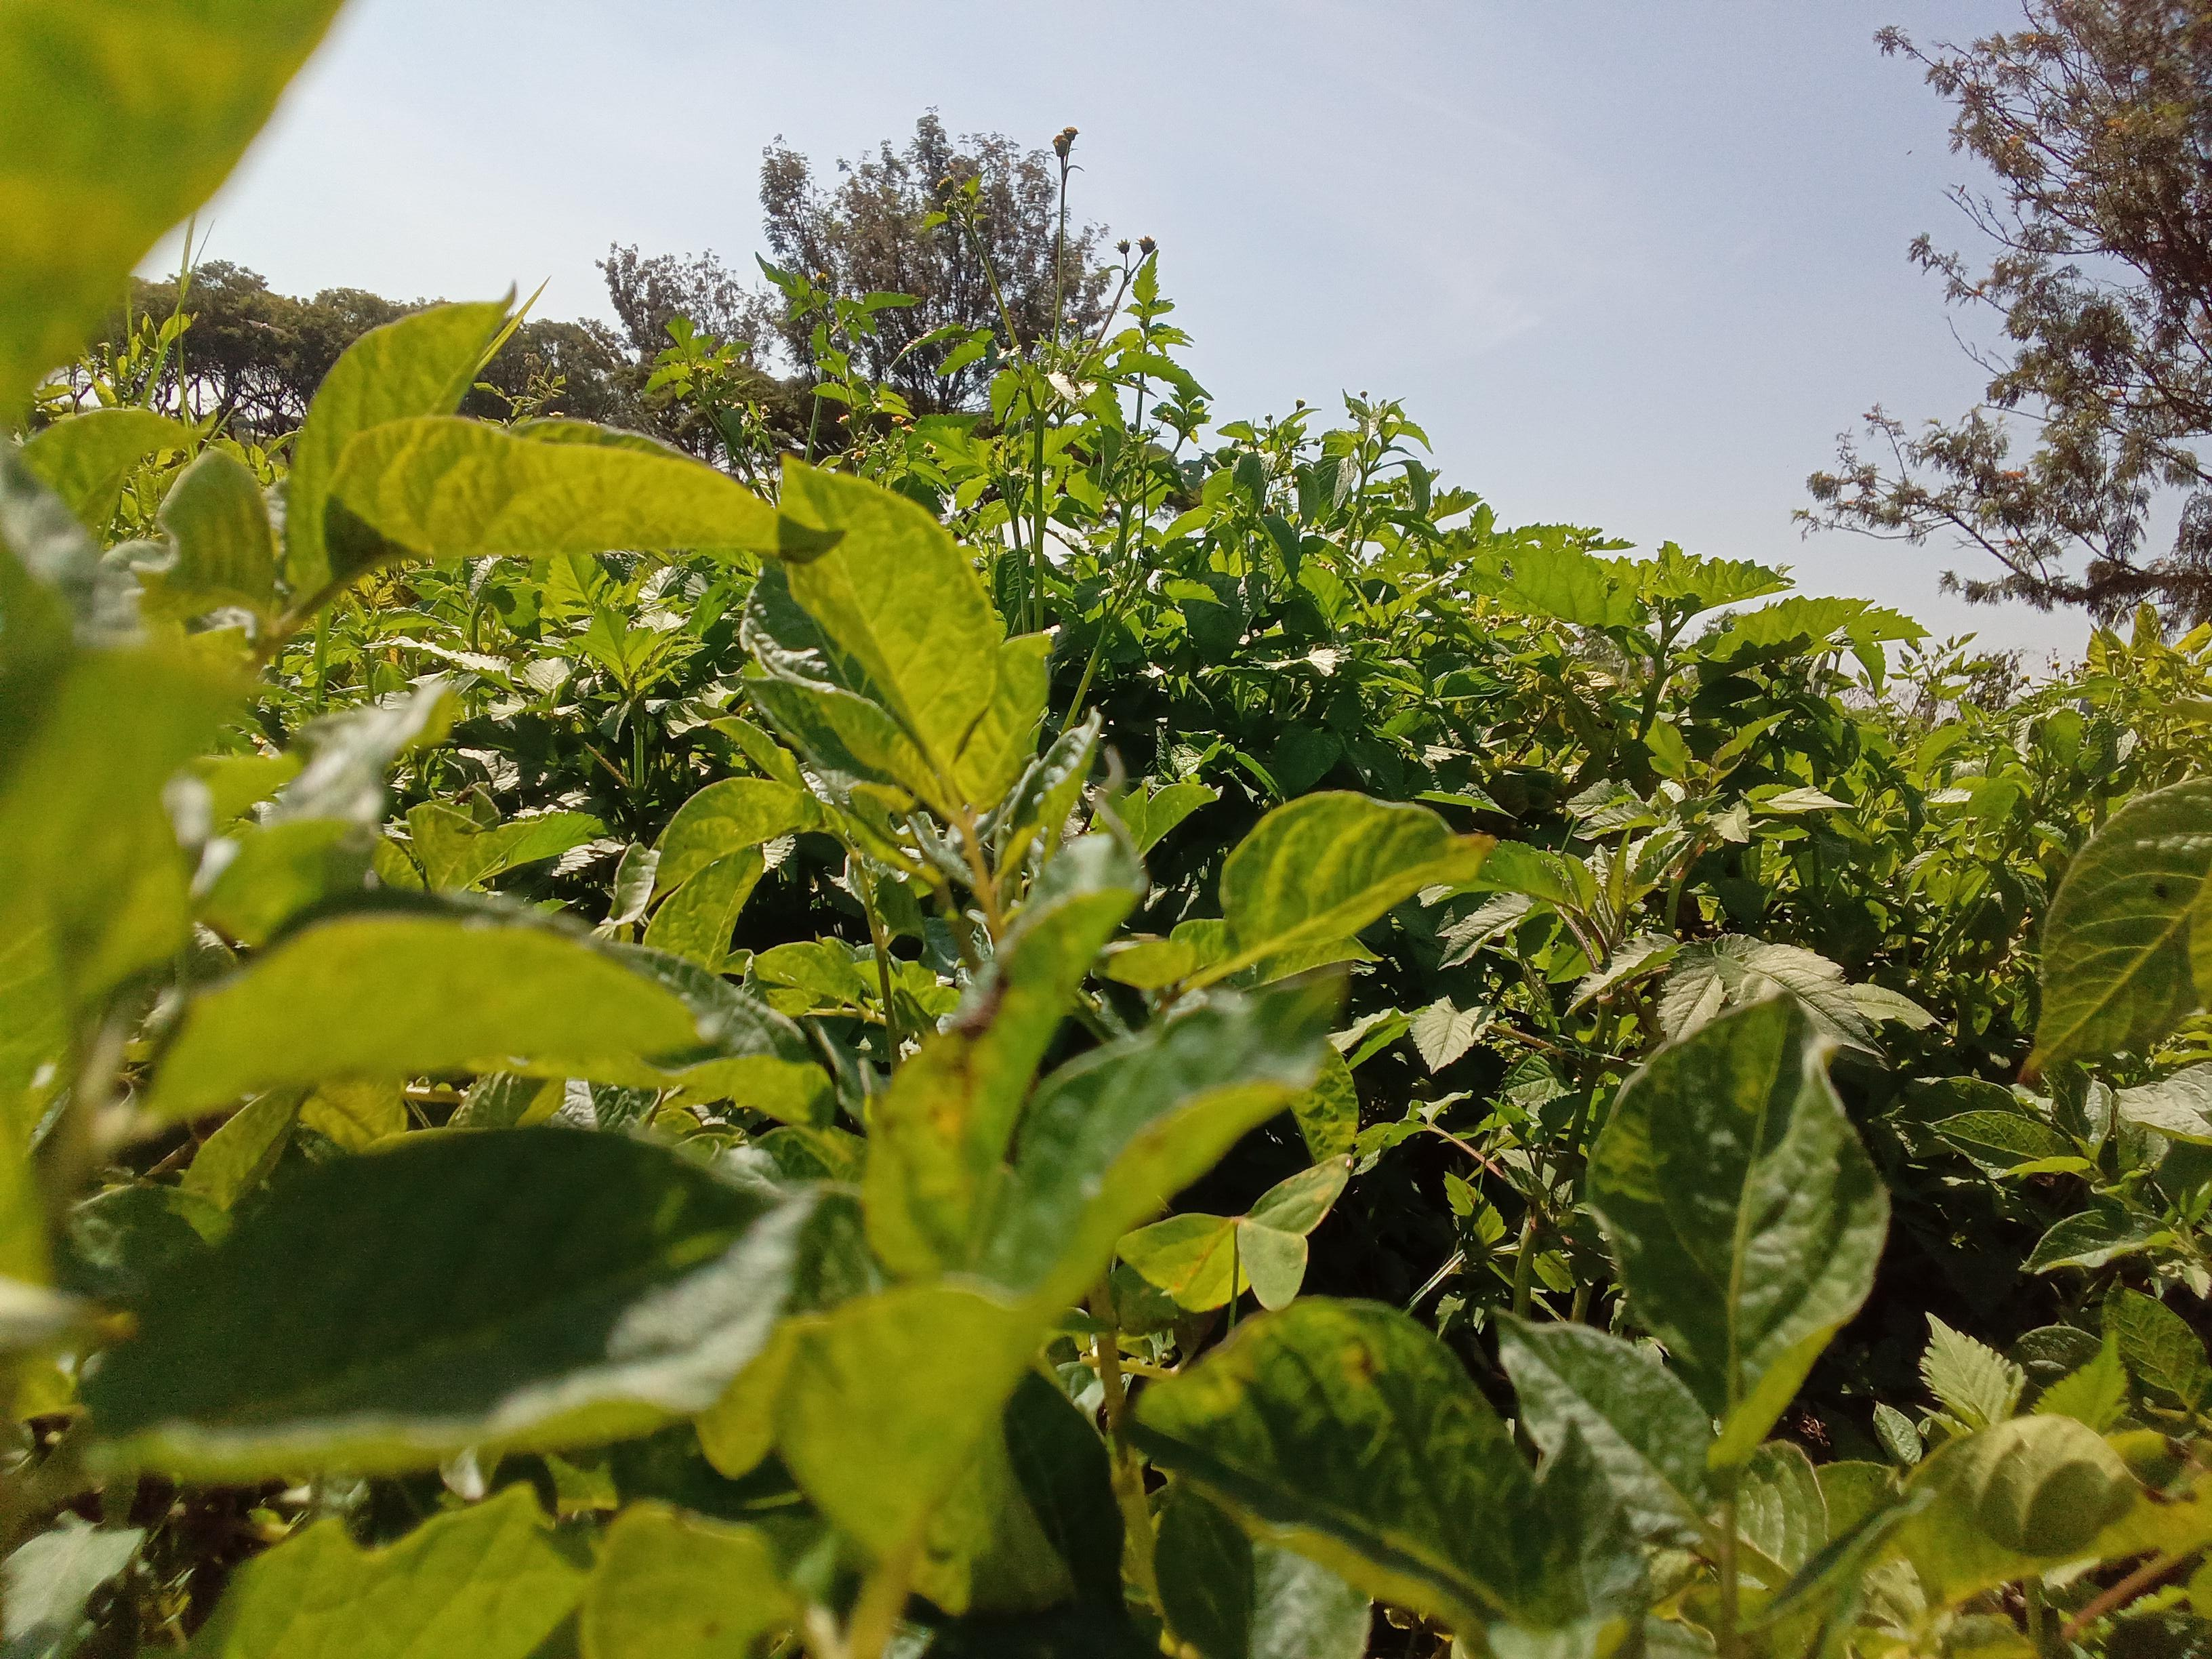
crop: potato
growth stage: vegetative
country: Kenya
